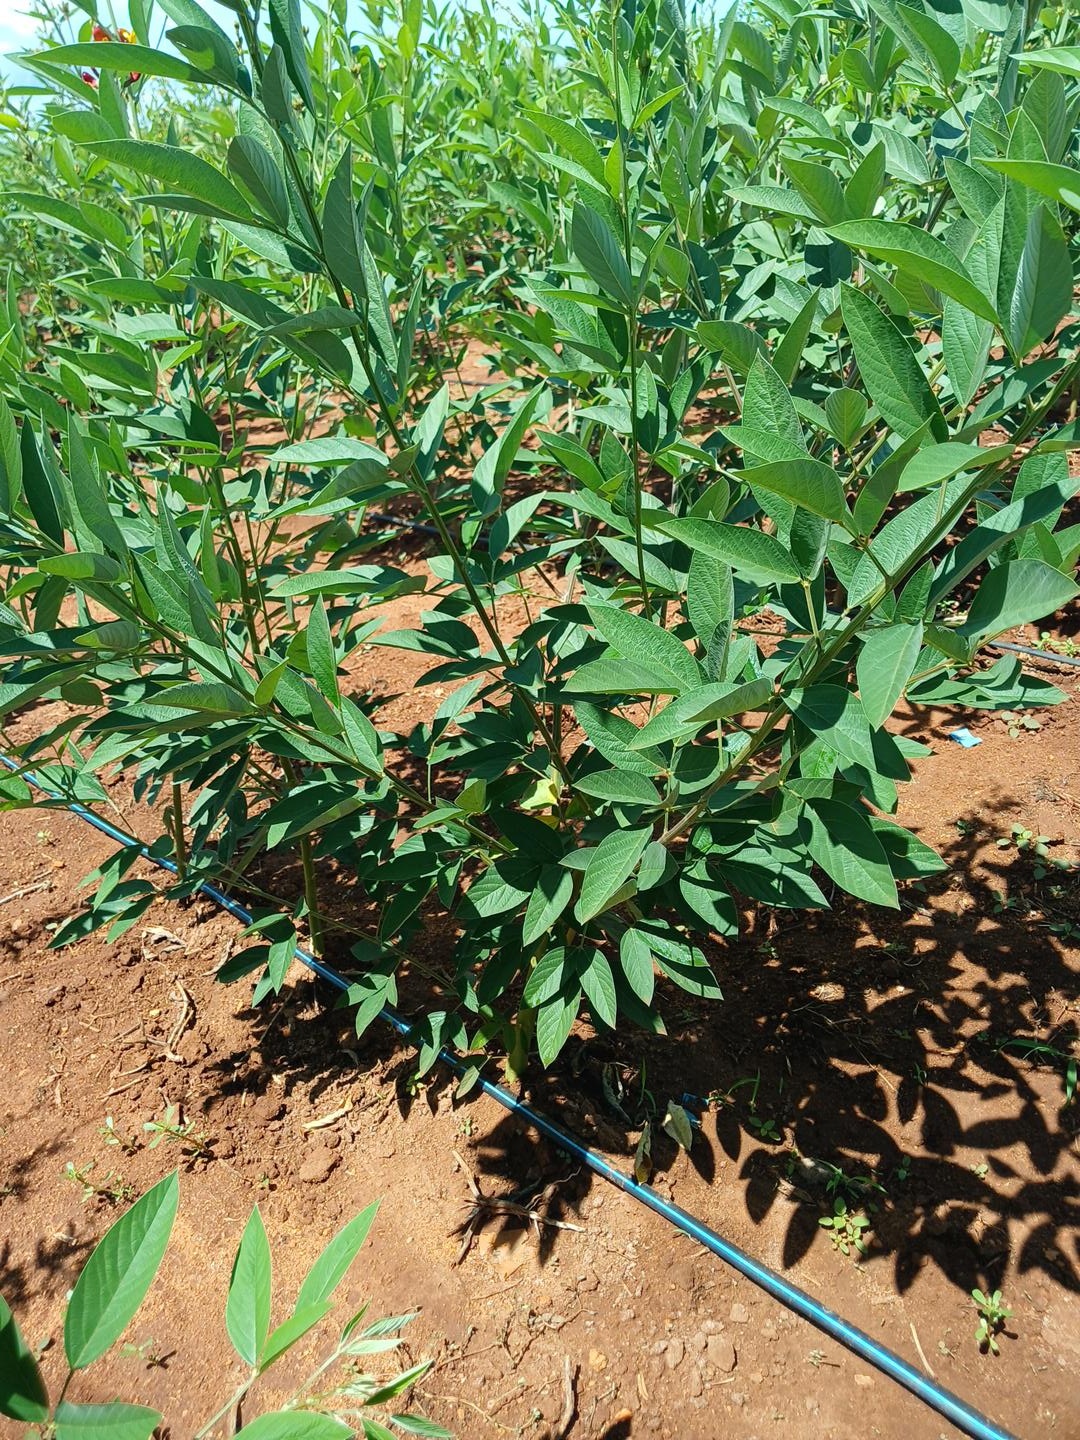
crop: pigeonpea
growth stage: flowering
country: Kenya
